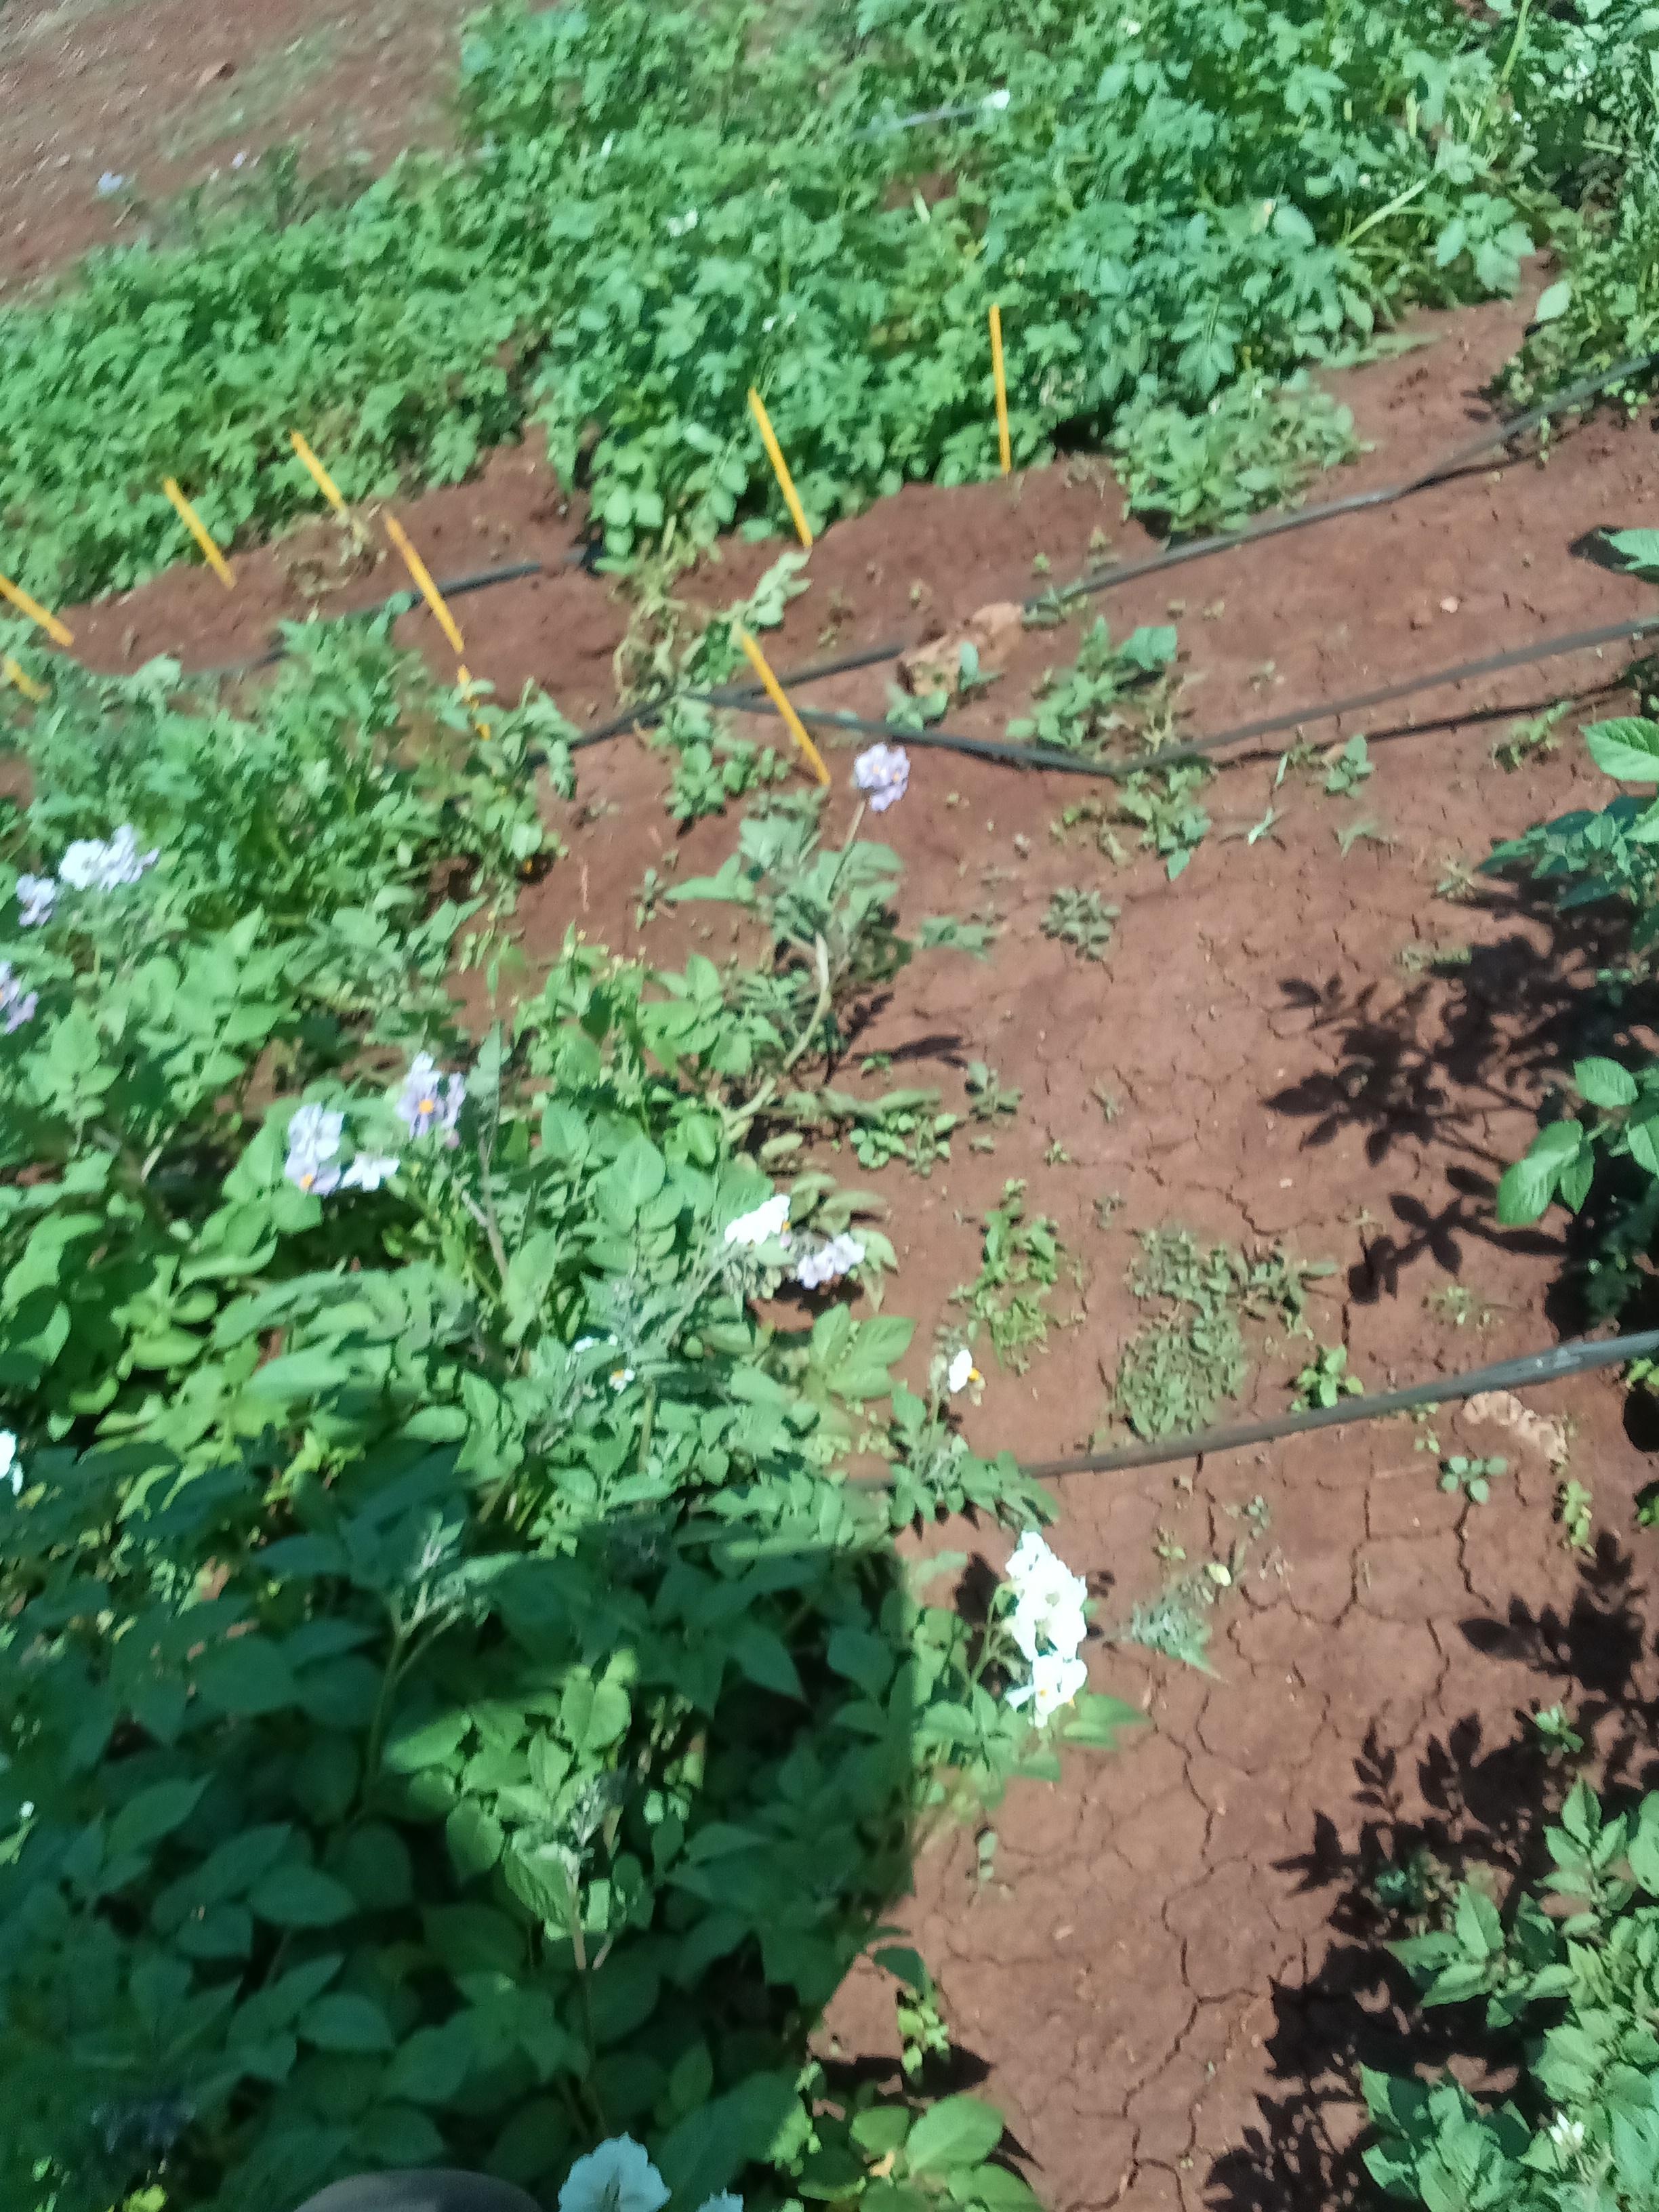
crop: potato
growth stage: flowering
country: Kenya
